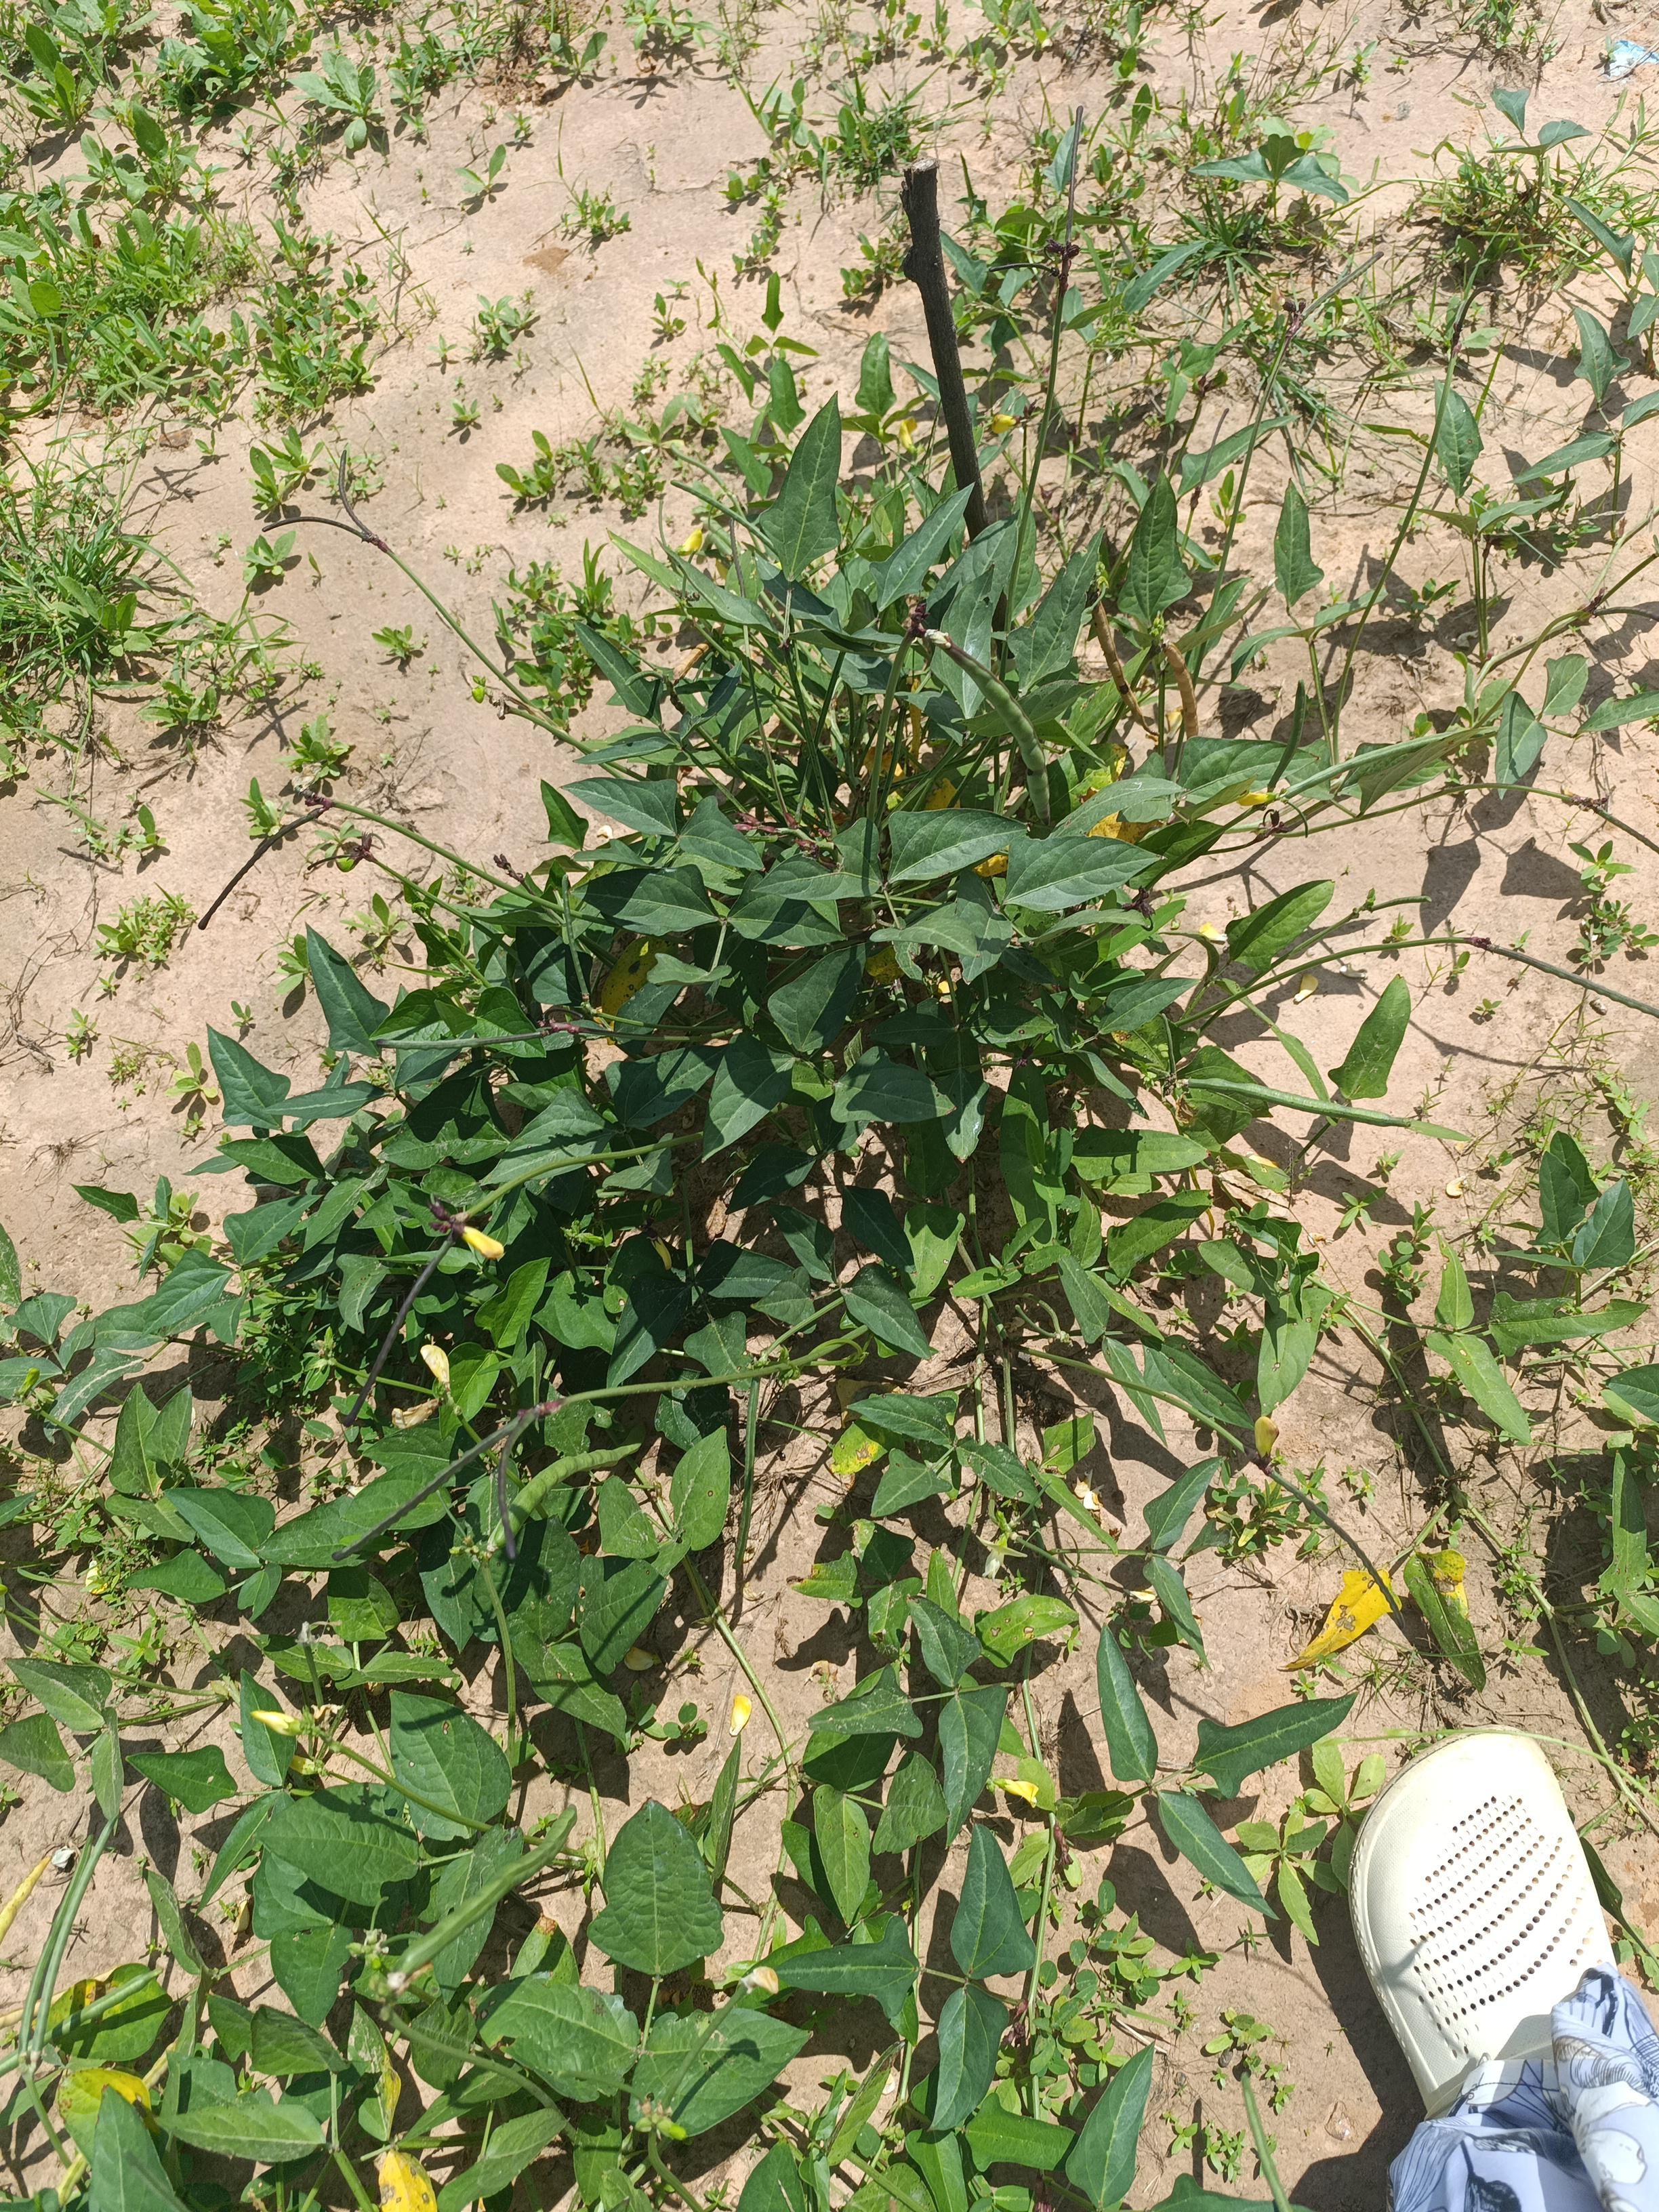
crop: cowpea
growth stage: maturity
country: Nigeria
